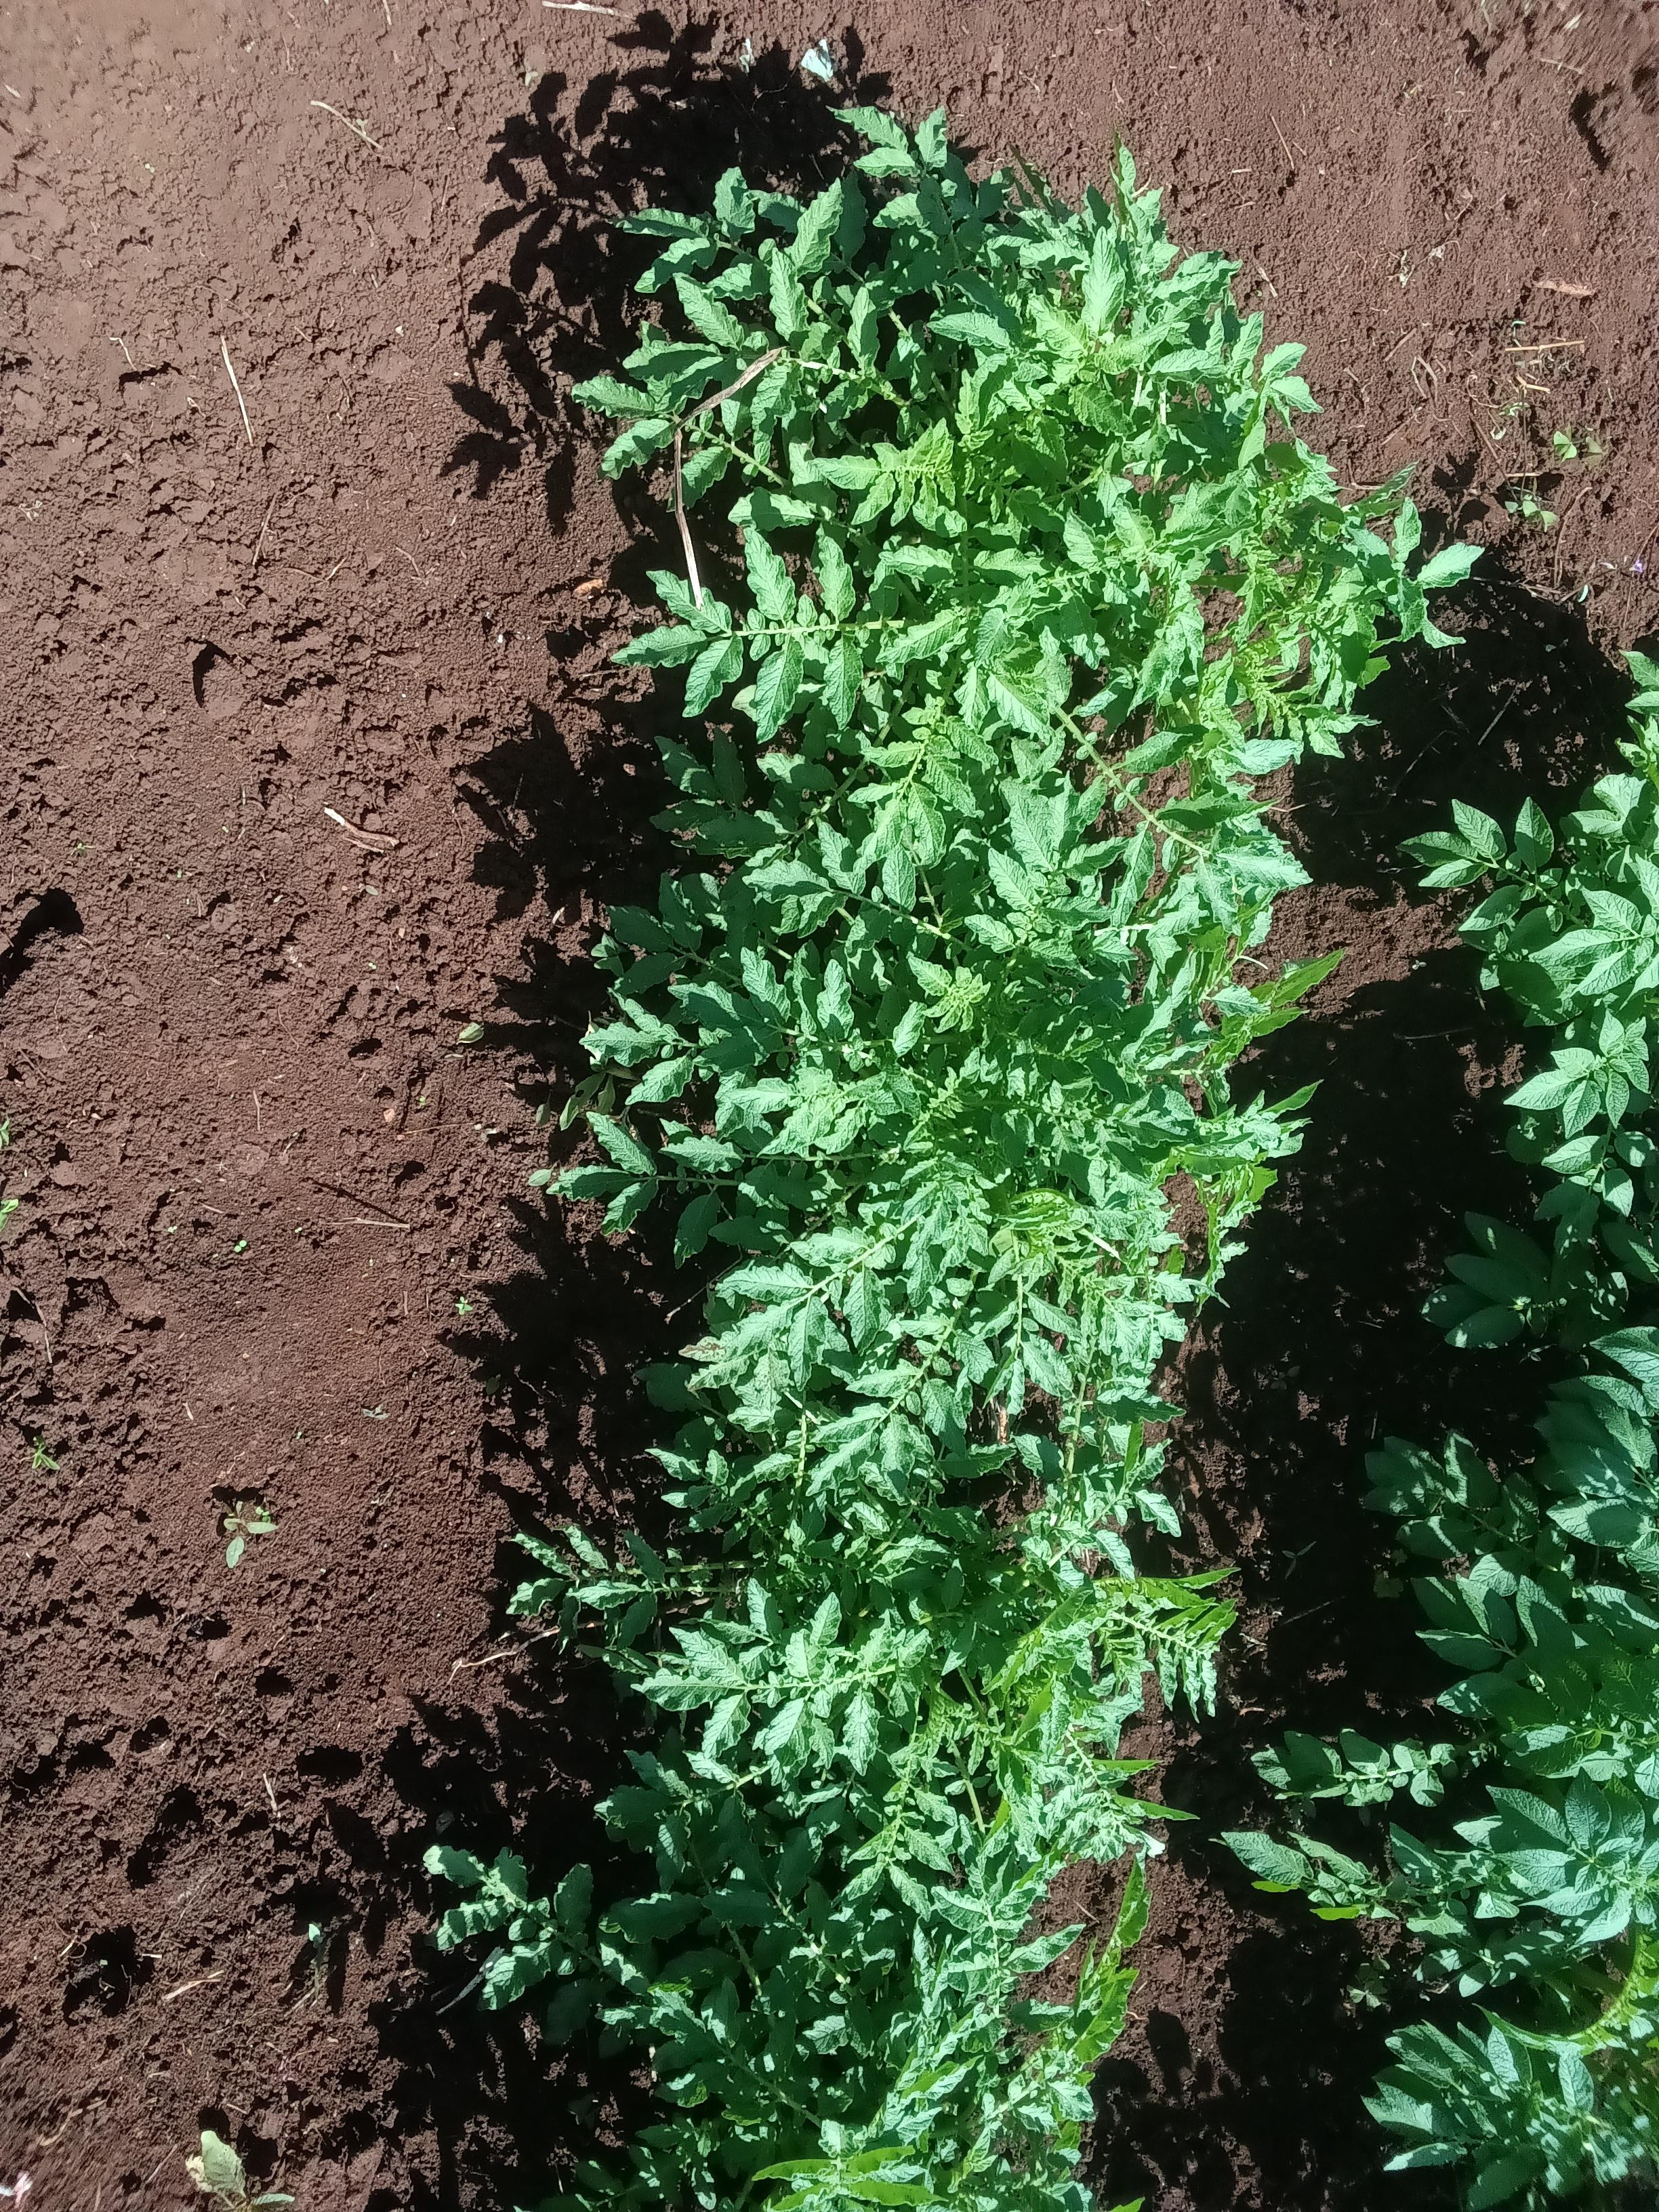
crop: potato
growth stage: vegetative
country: Kenya
